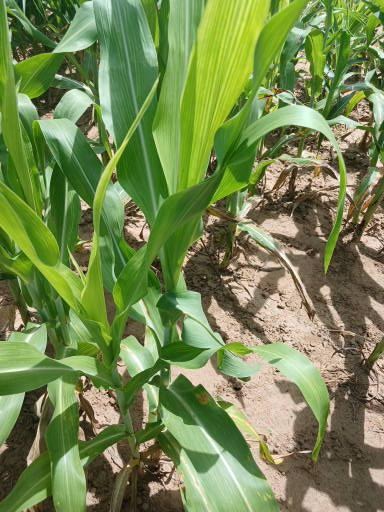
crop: sorghum
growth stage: vegetative
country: Senegal
